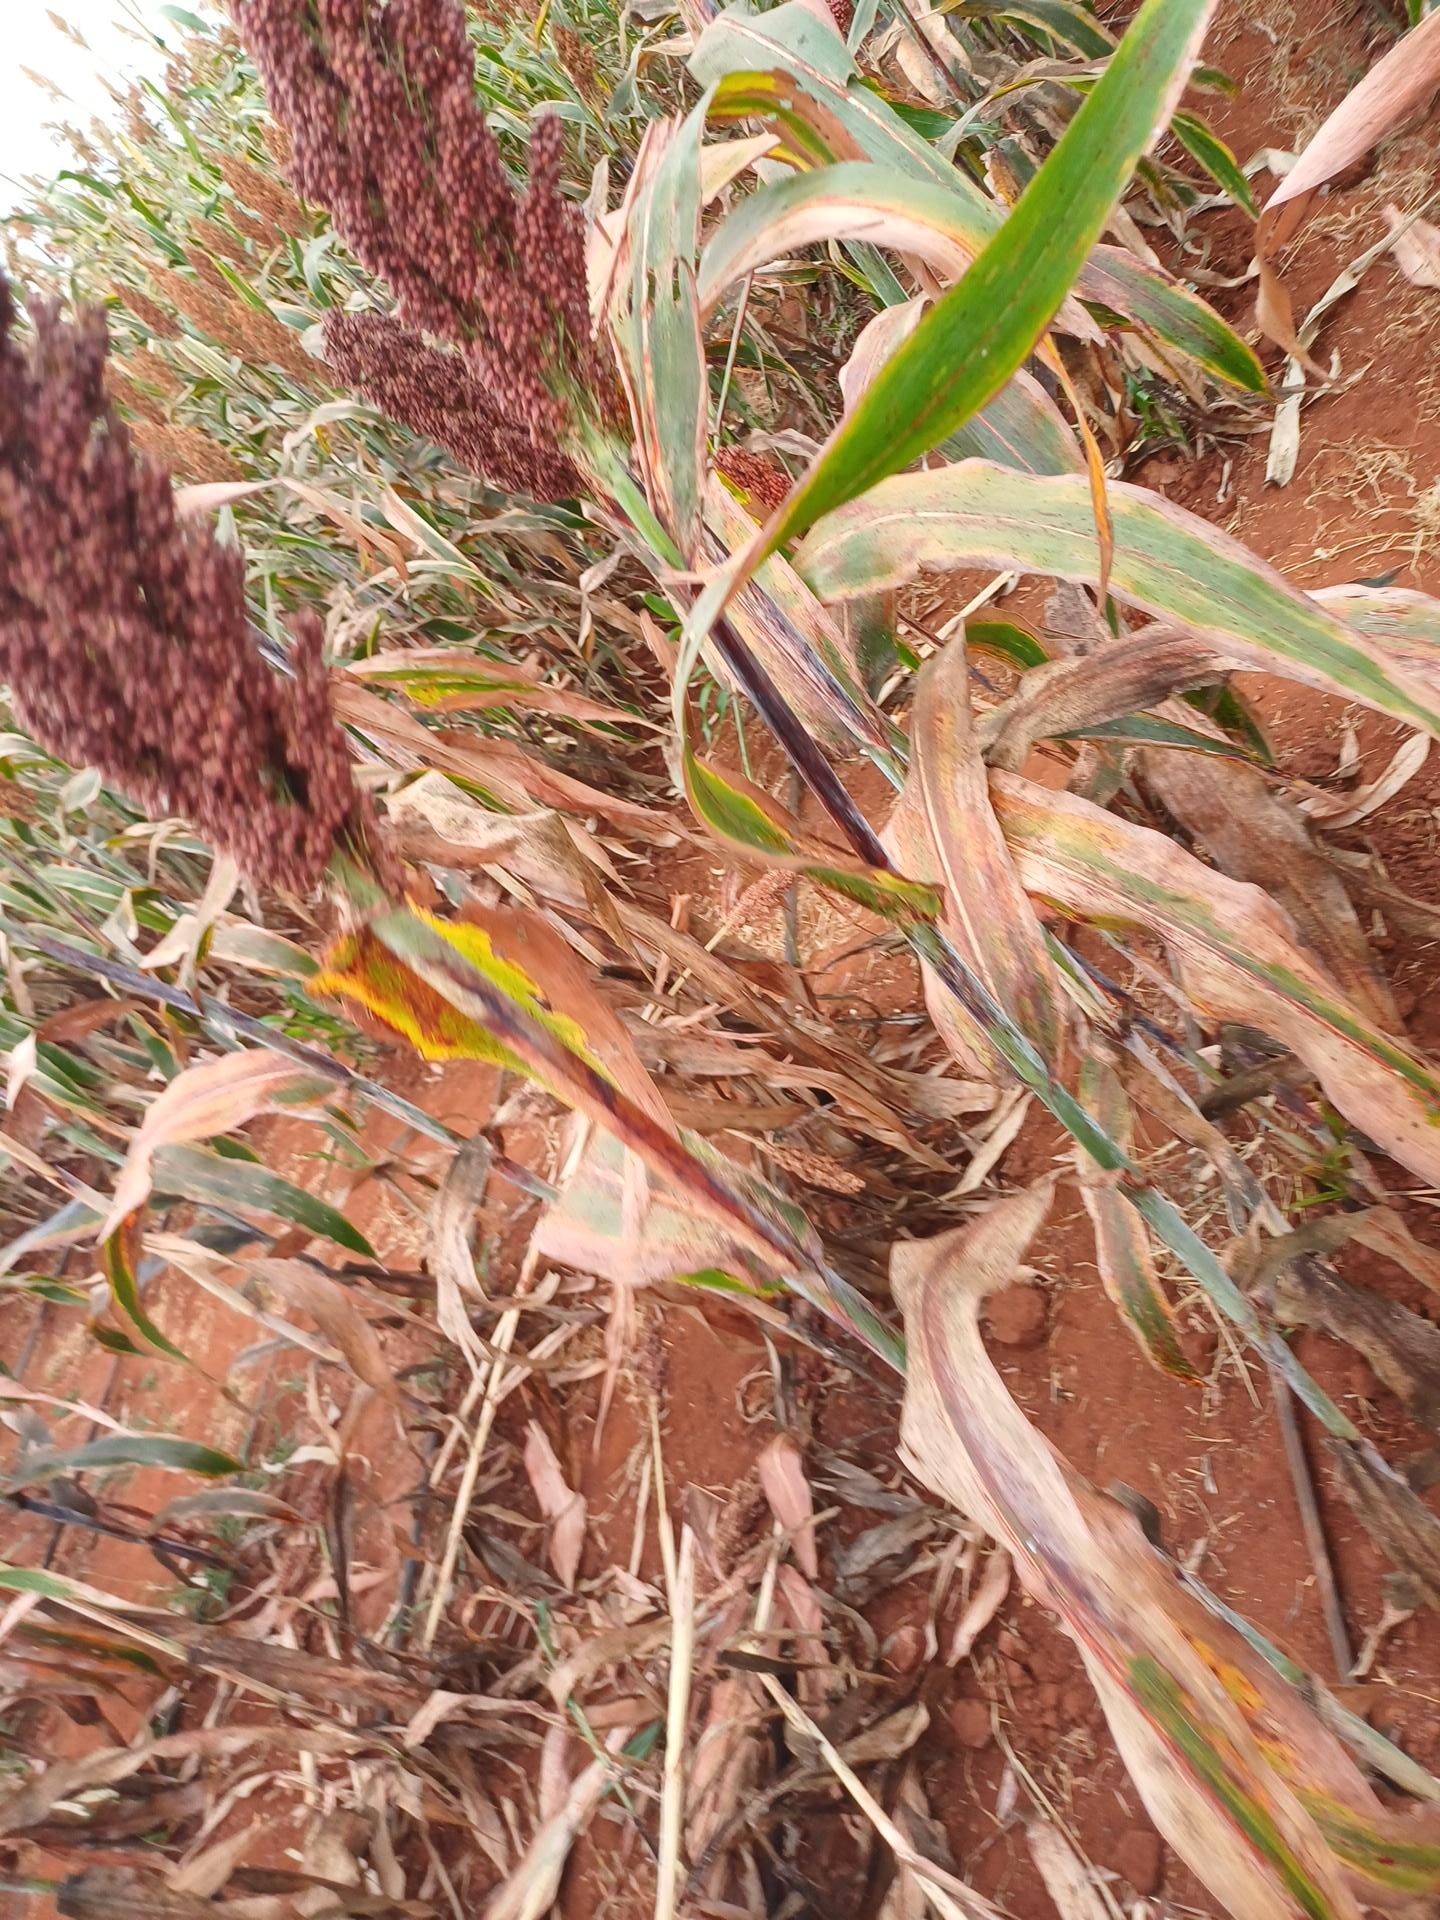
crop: sorghum
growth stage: maturity
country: Kenya
